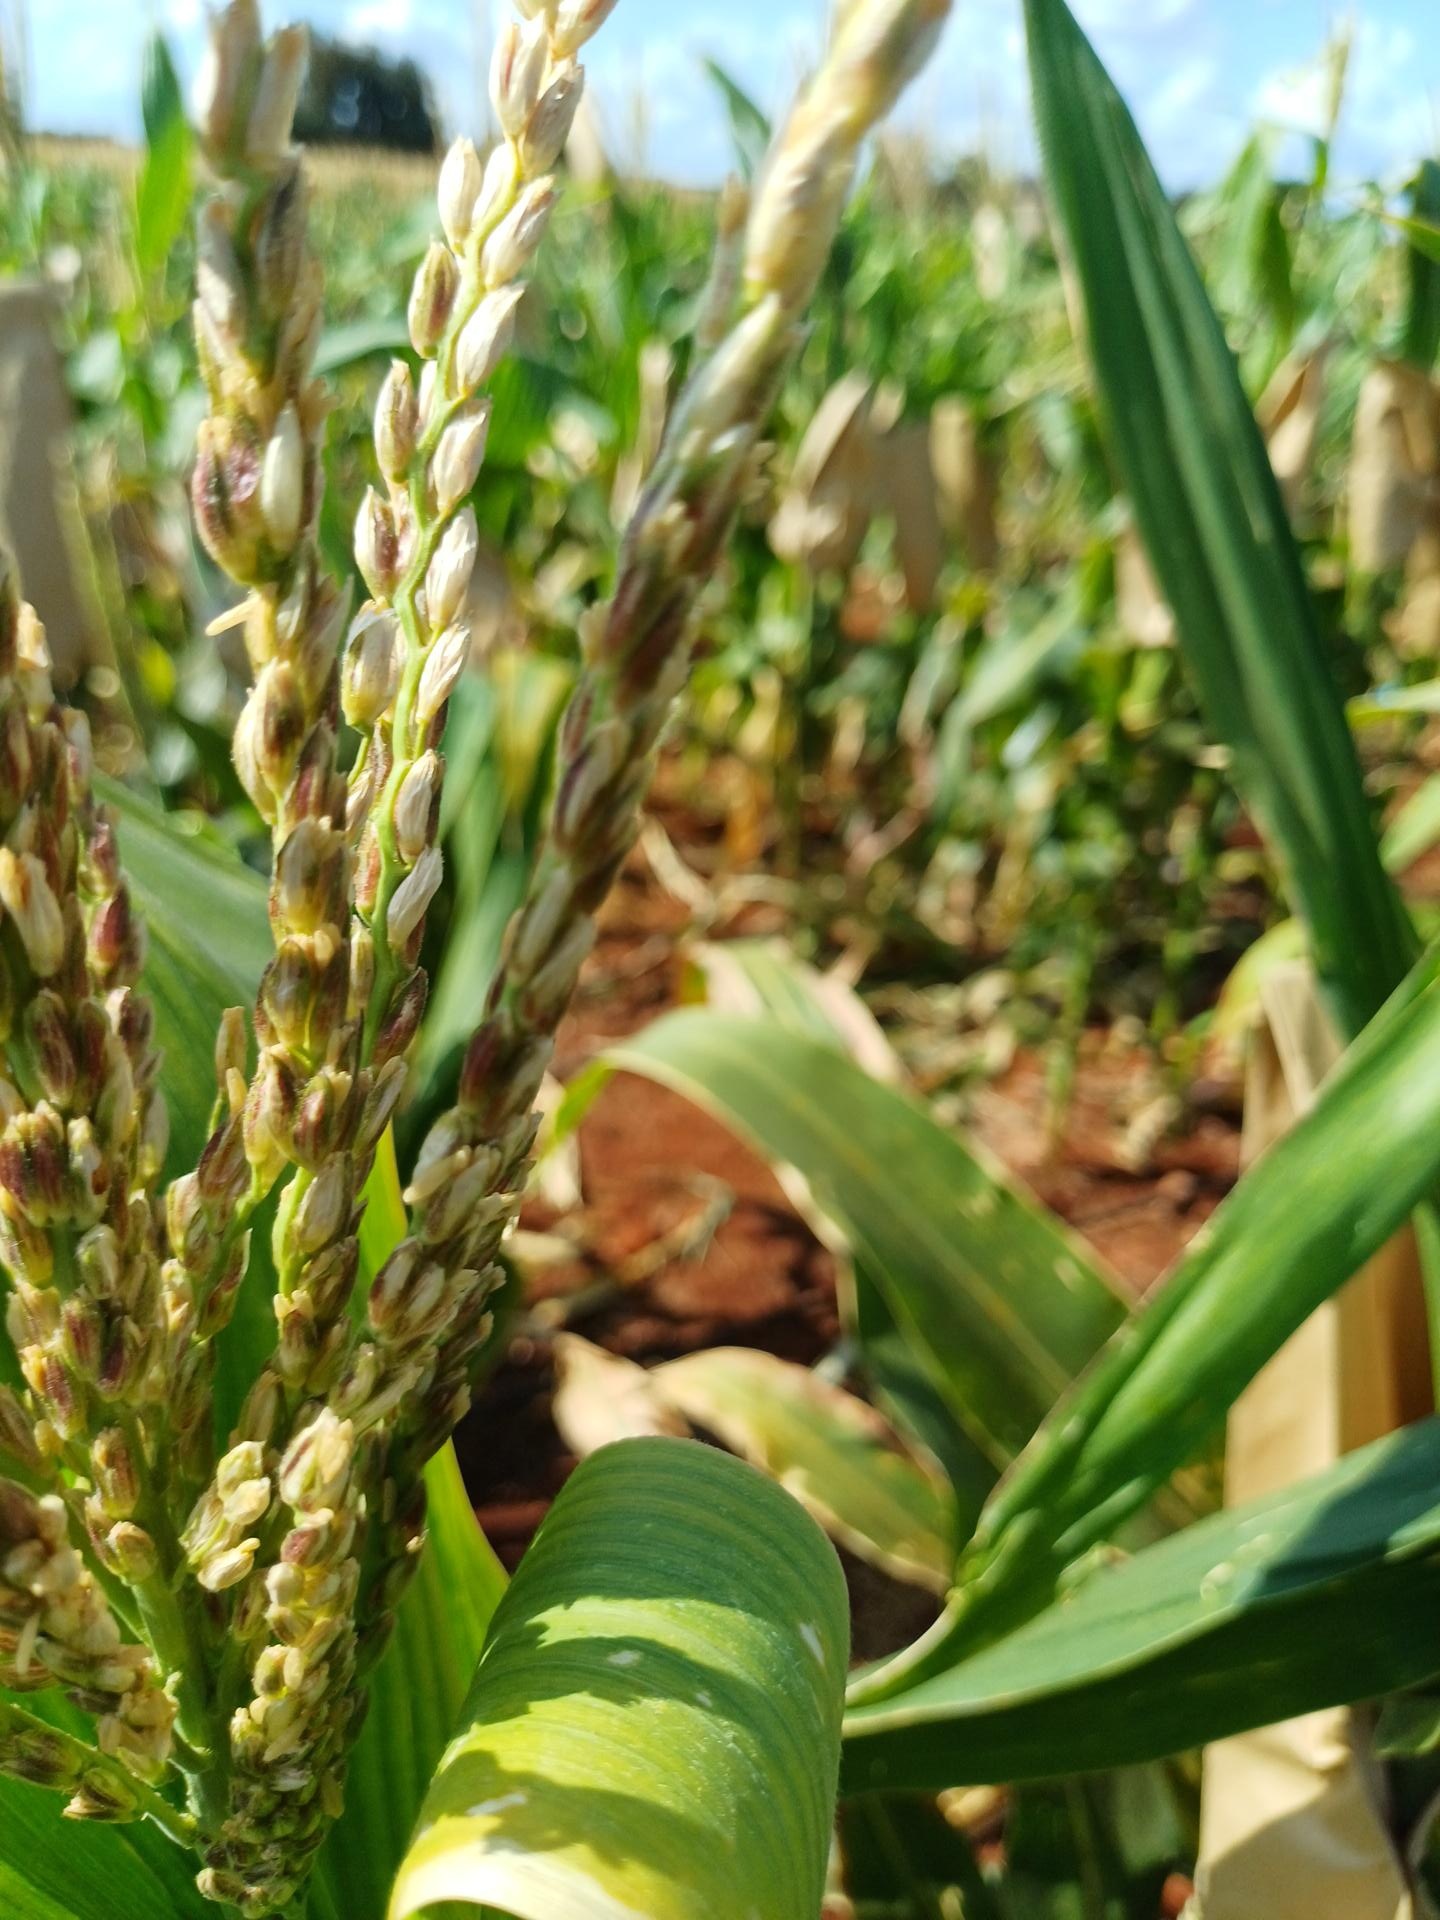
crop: maize
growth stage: flowering
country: Kenya
